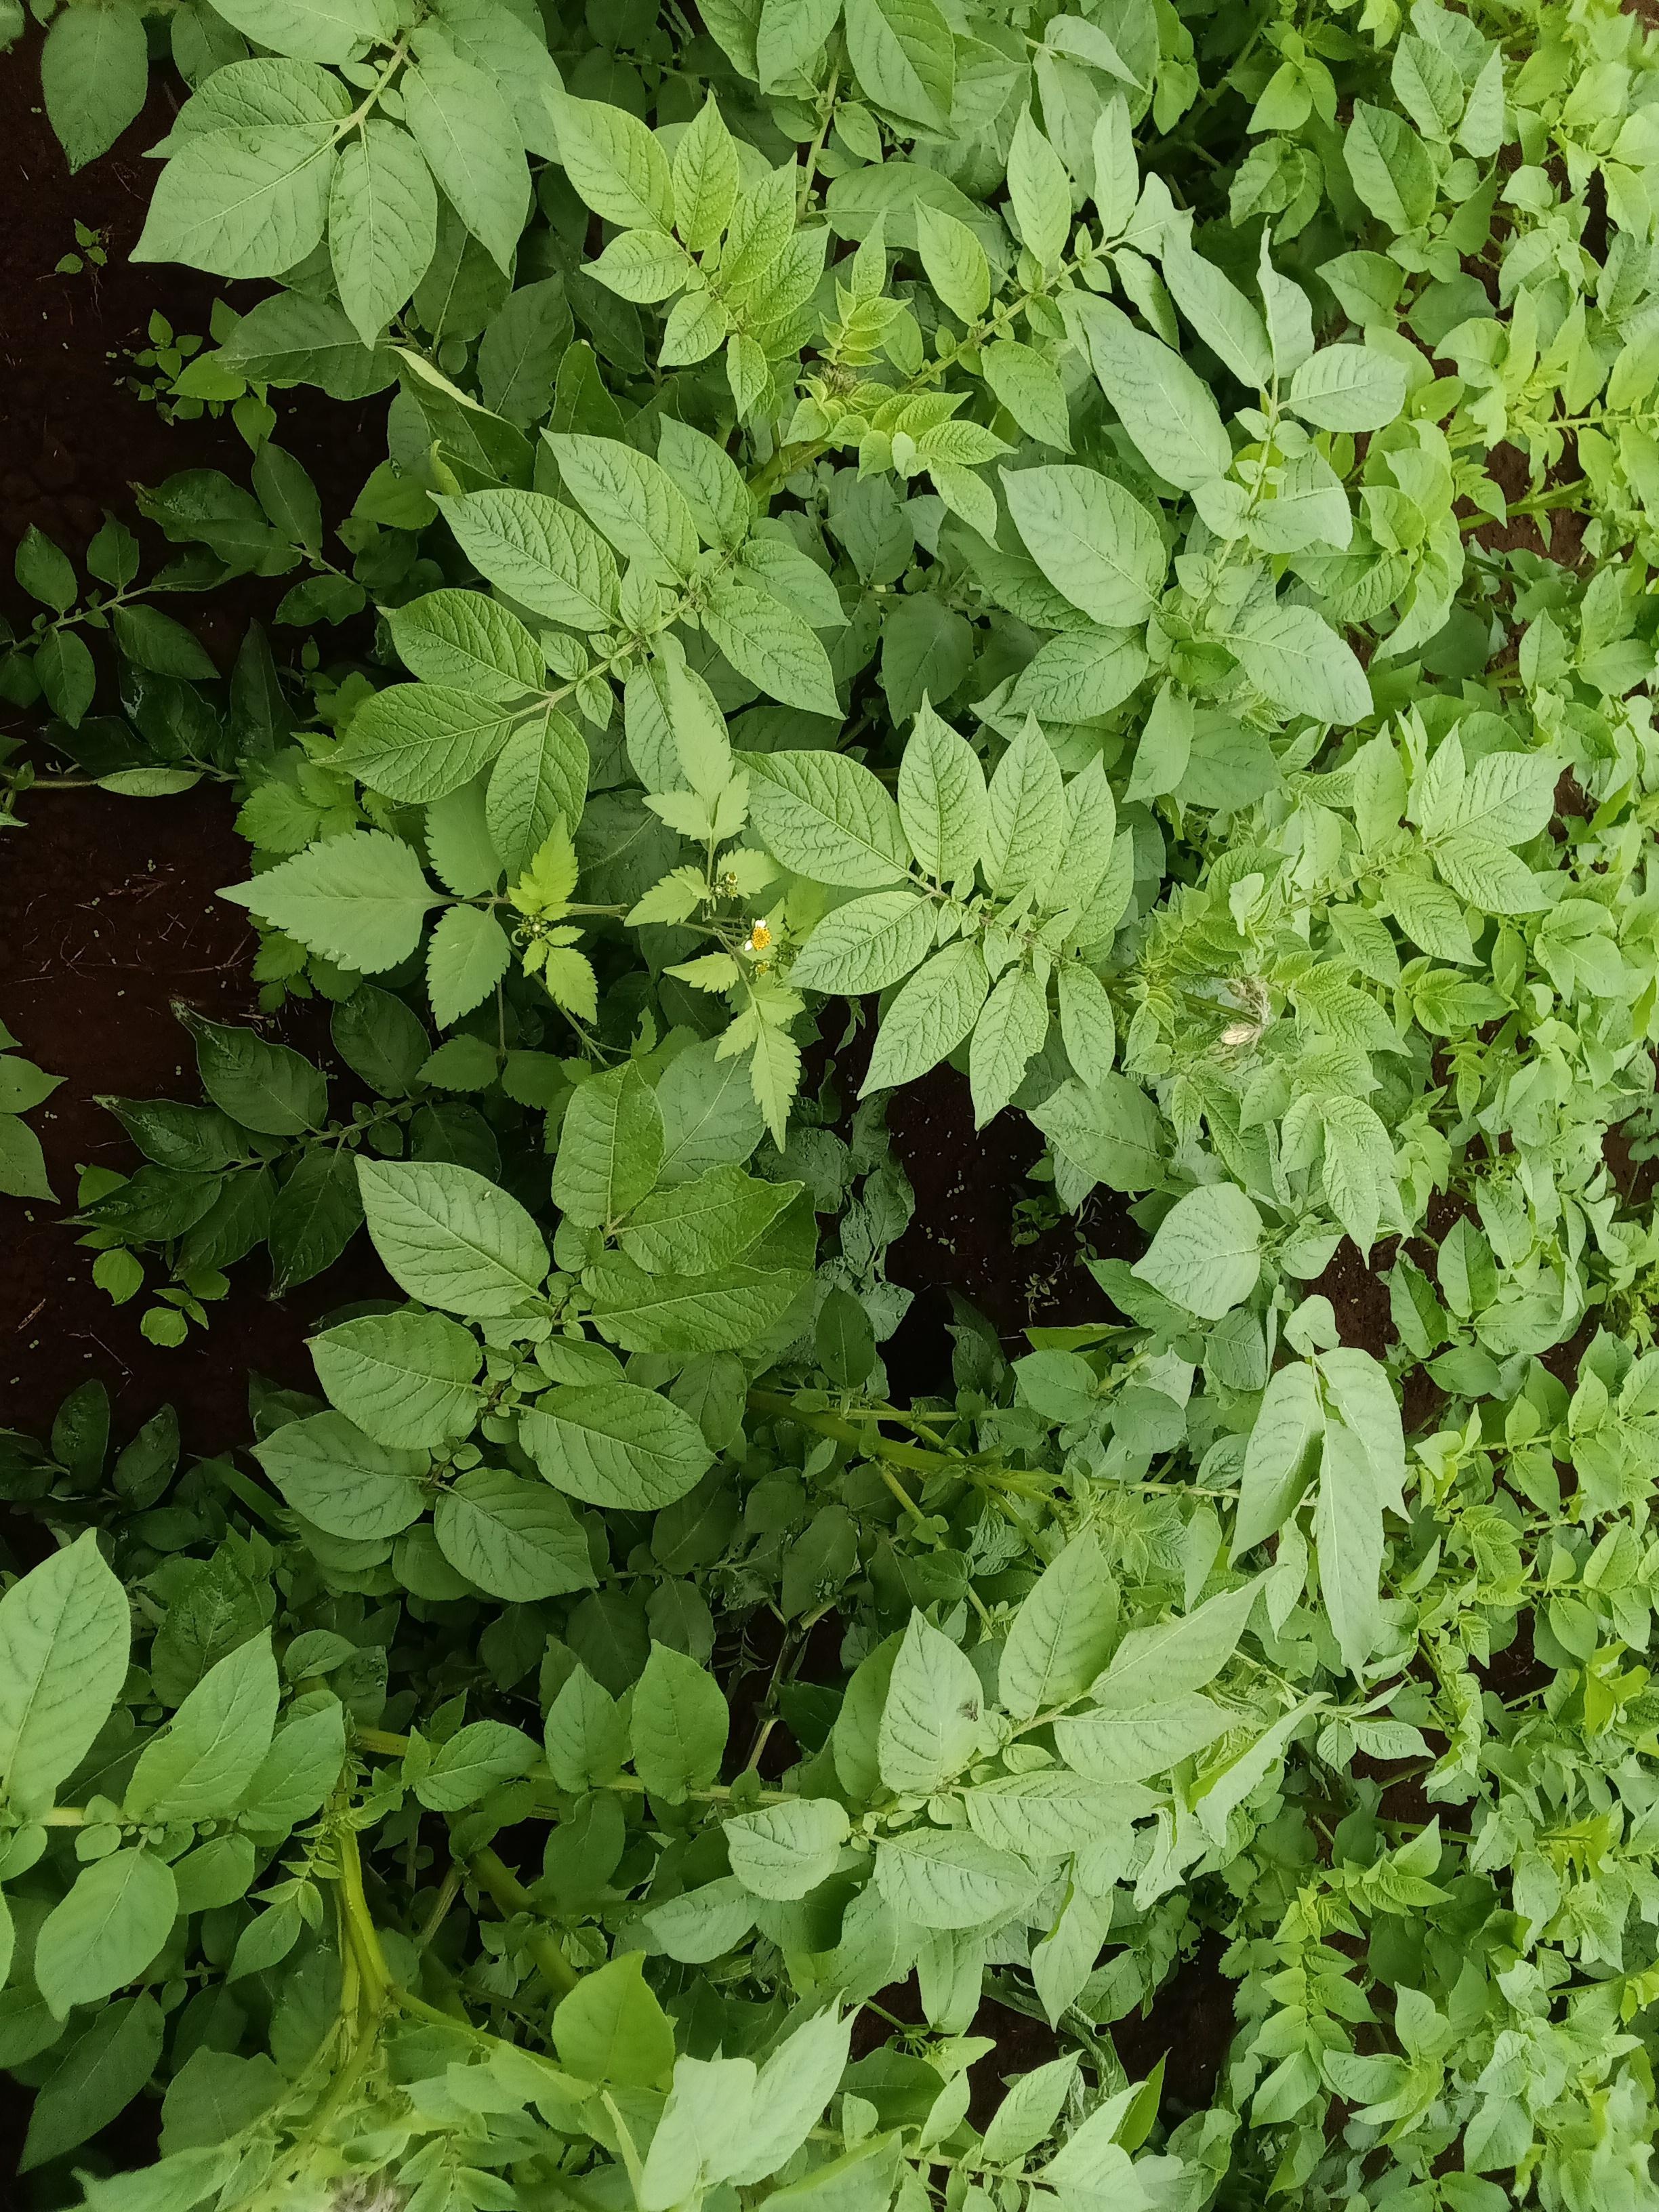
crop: potato
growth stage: vegetative
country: Kenya
